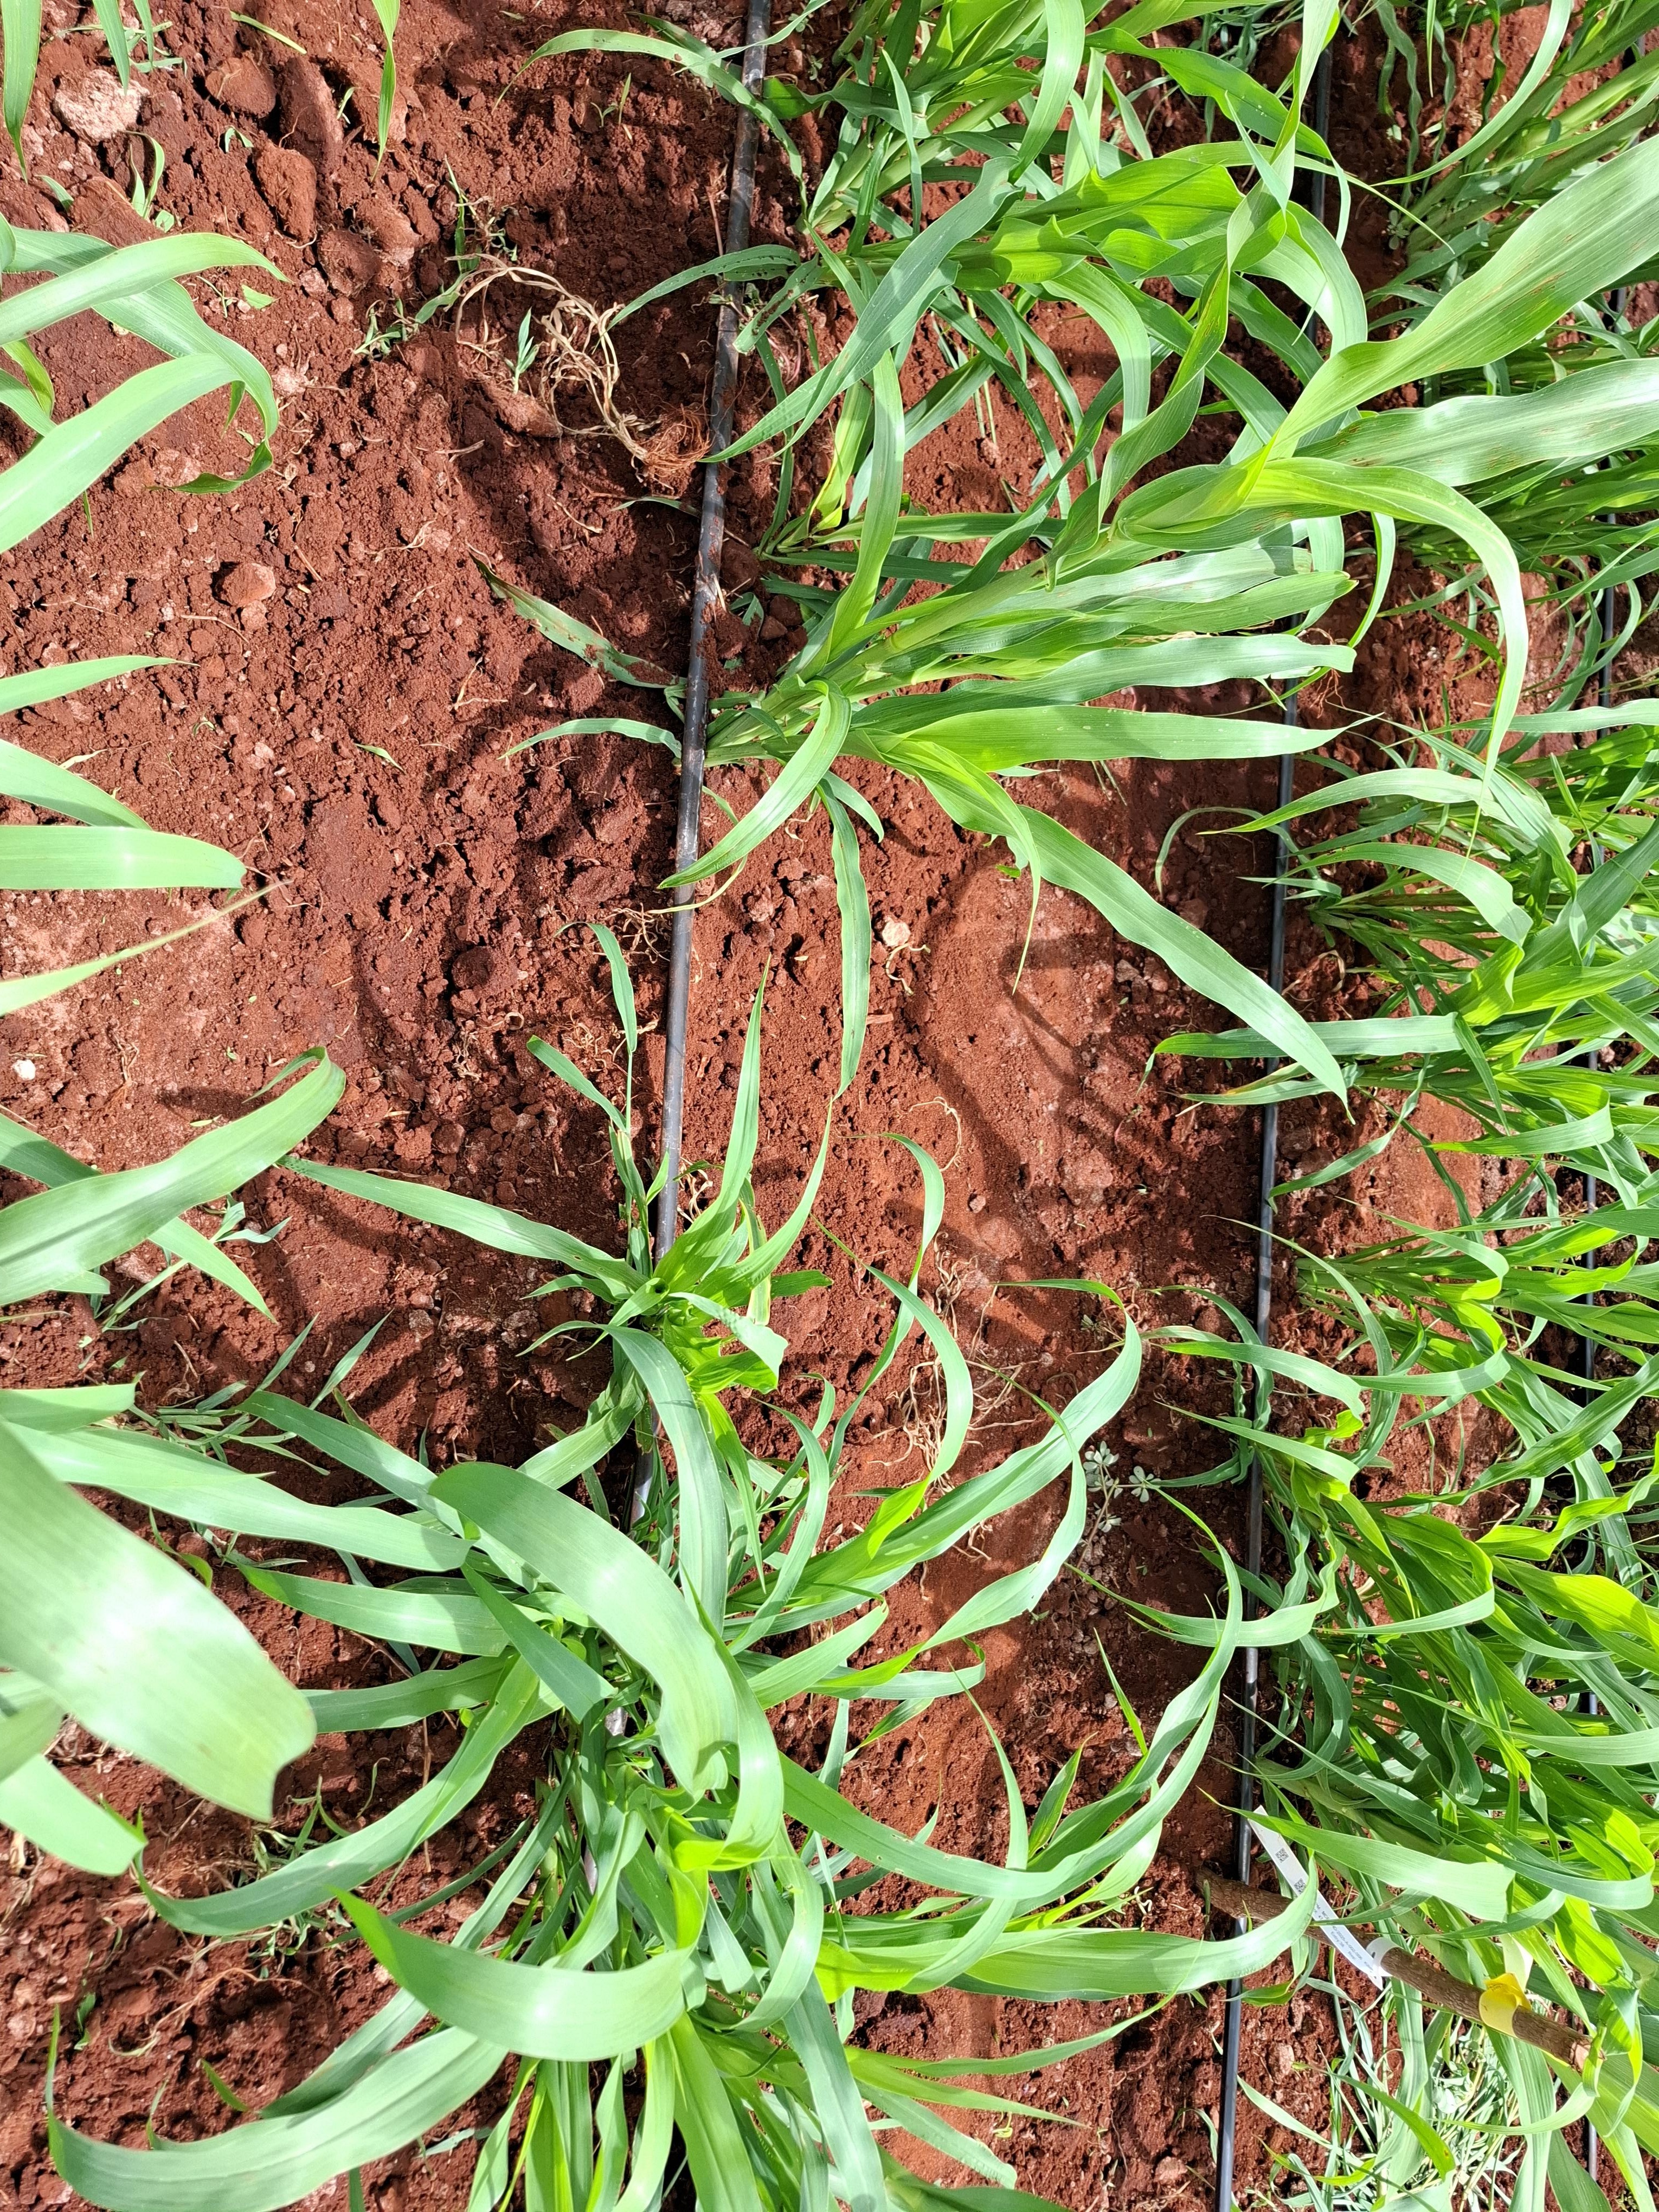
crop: pearl millet
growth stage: elongation stem
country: Kenya
